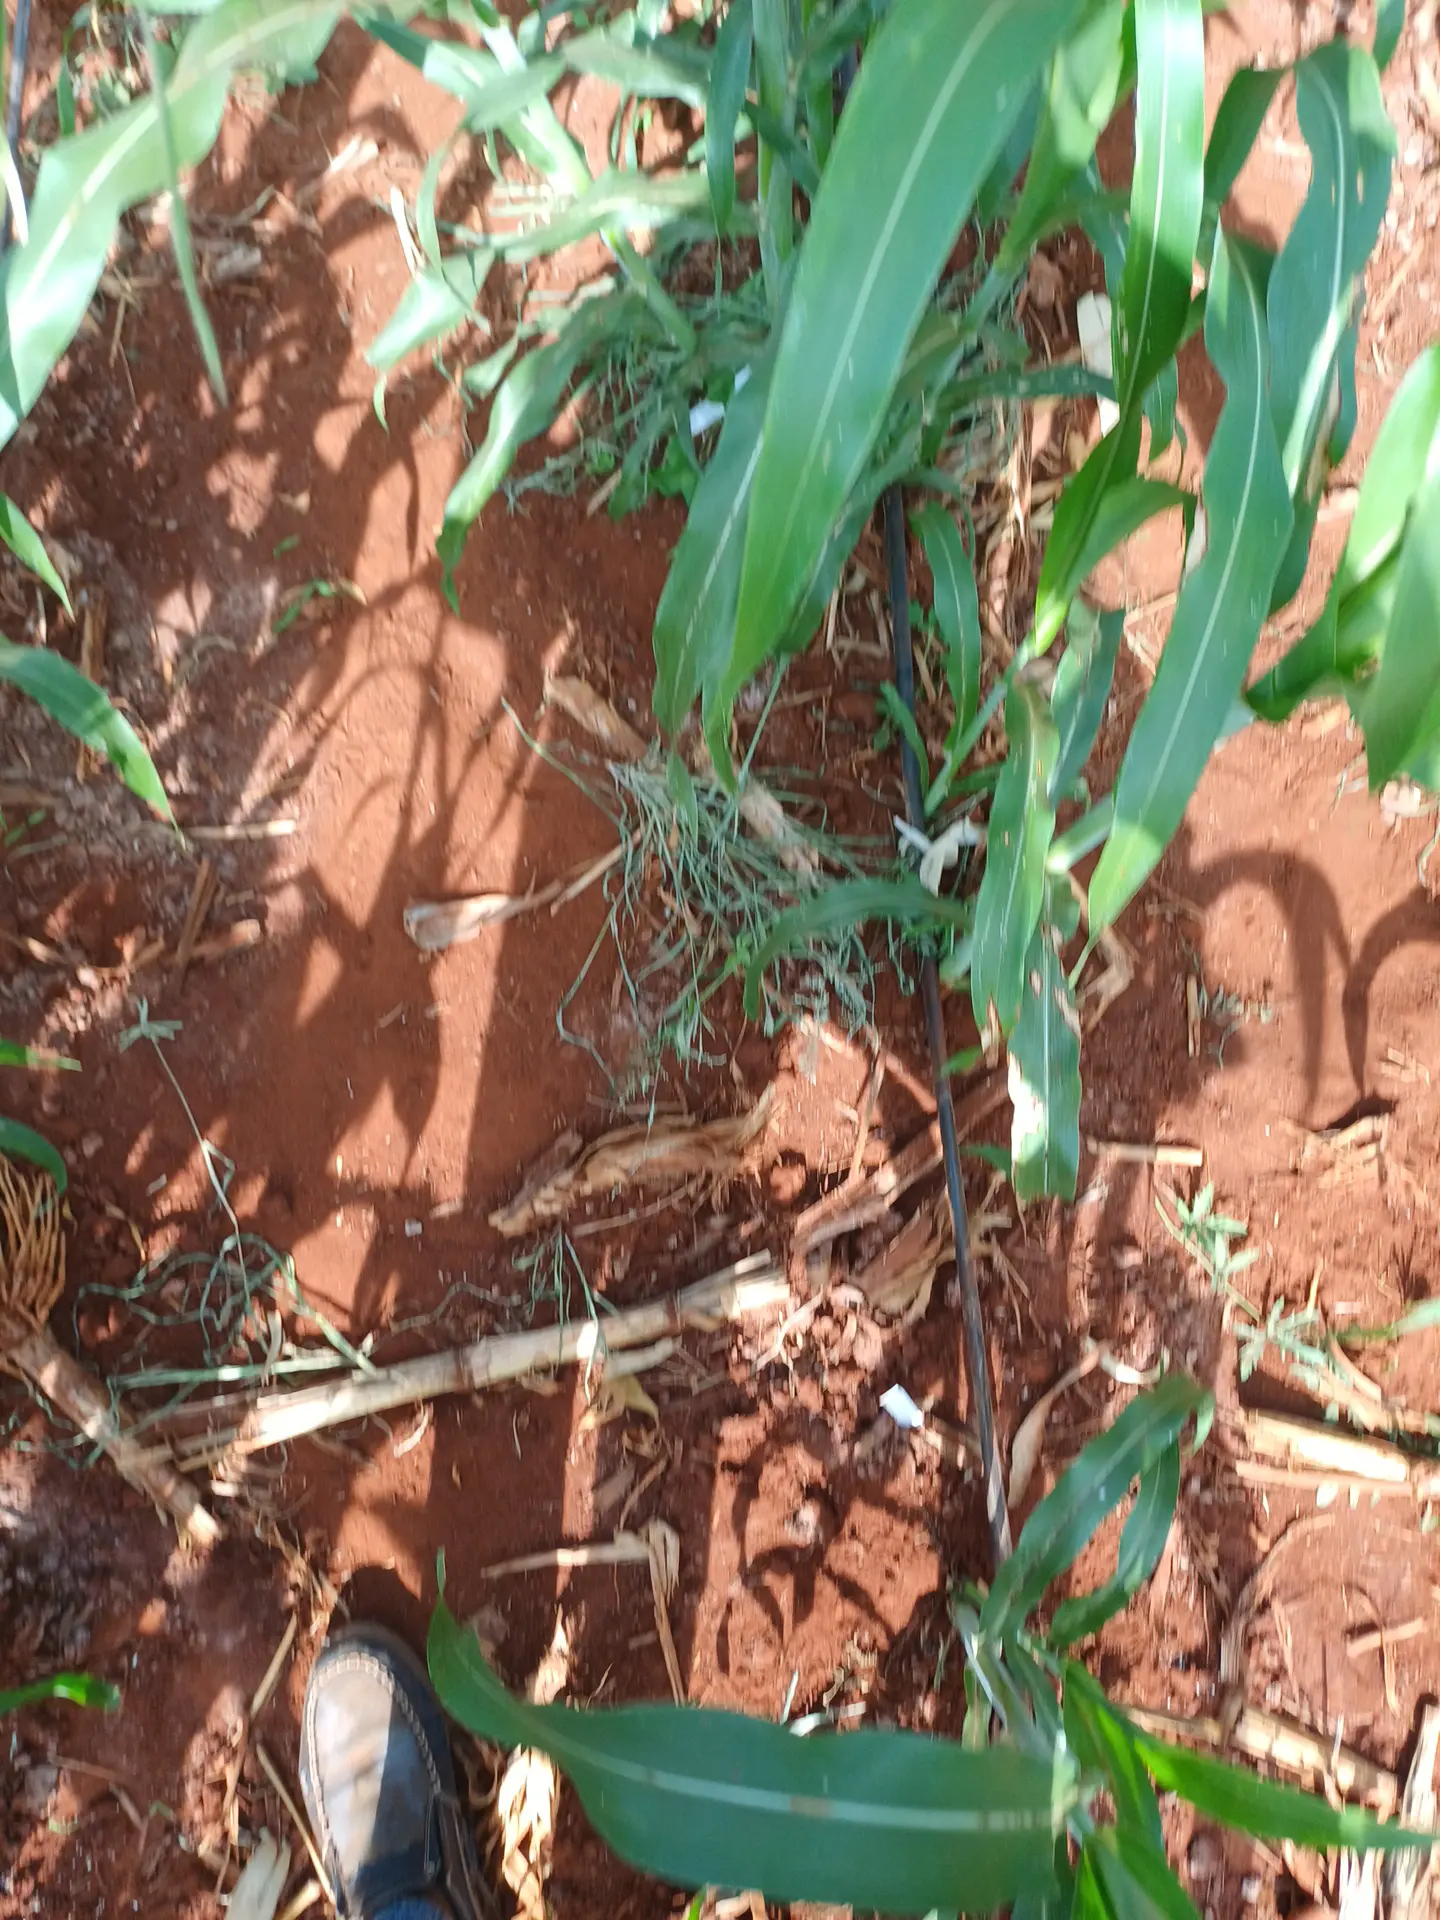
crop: sorghum
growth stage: vegetative
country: Kenya
